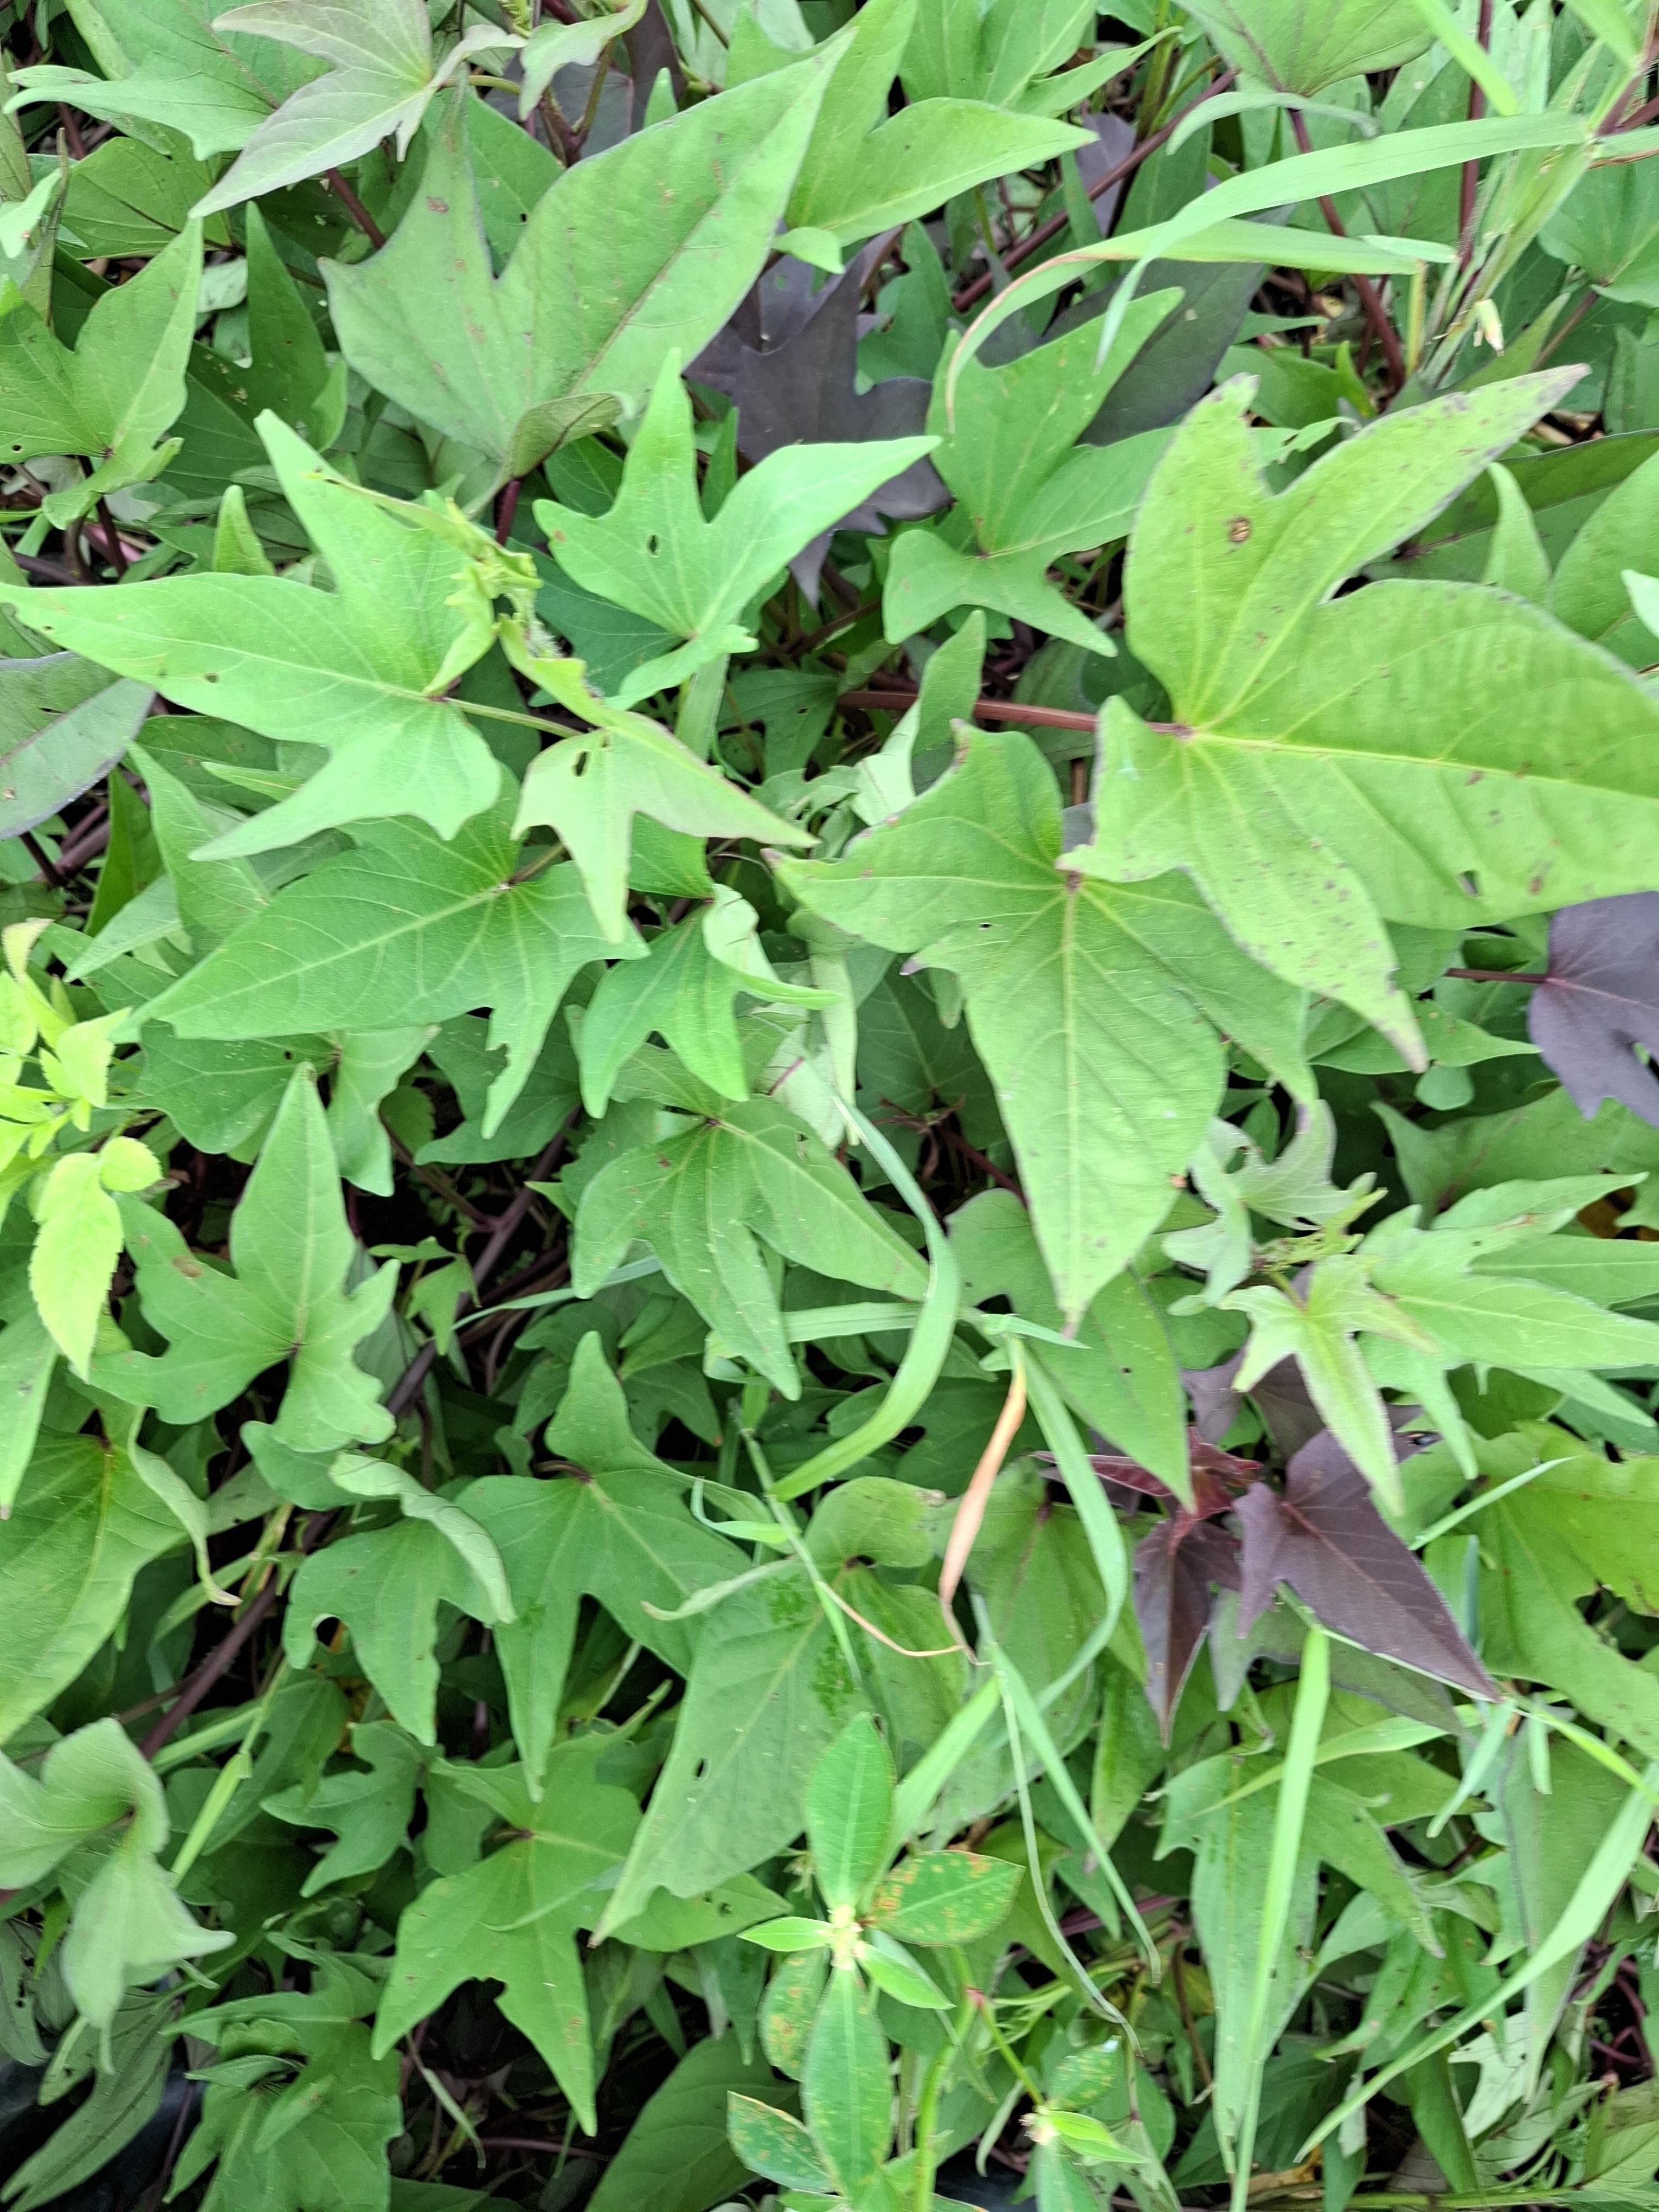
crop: sweet potato
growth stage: vegetative
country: Tanzania
